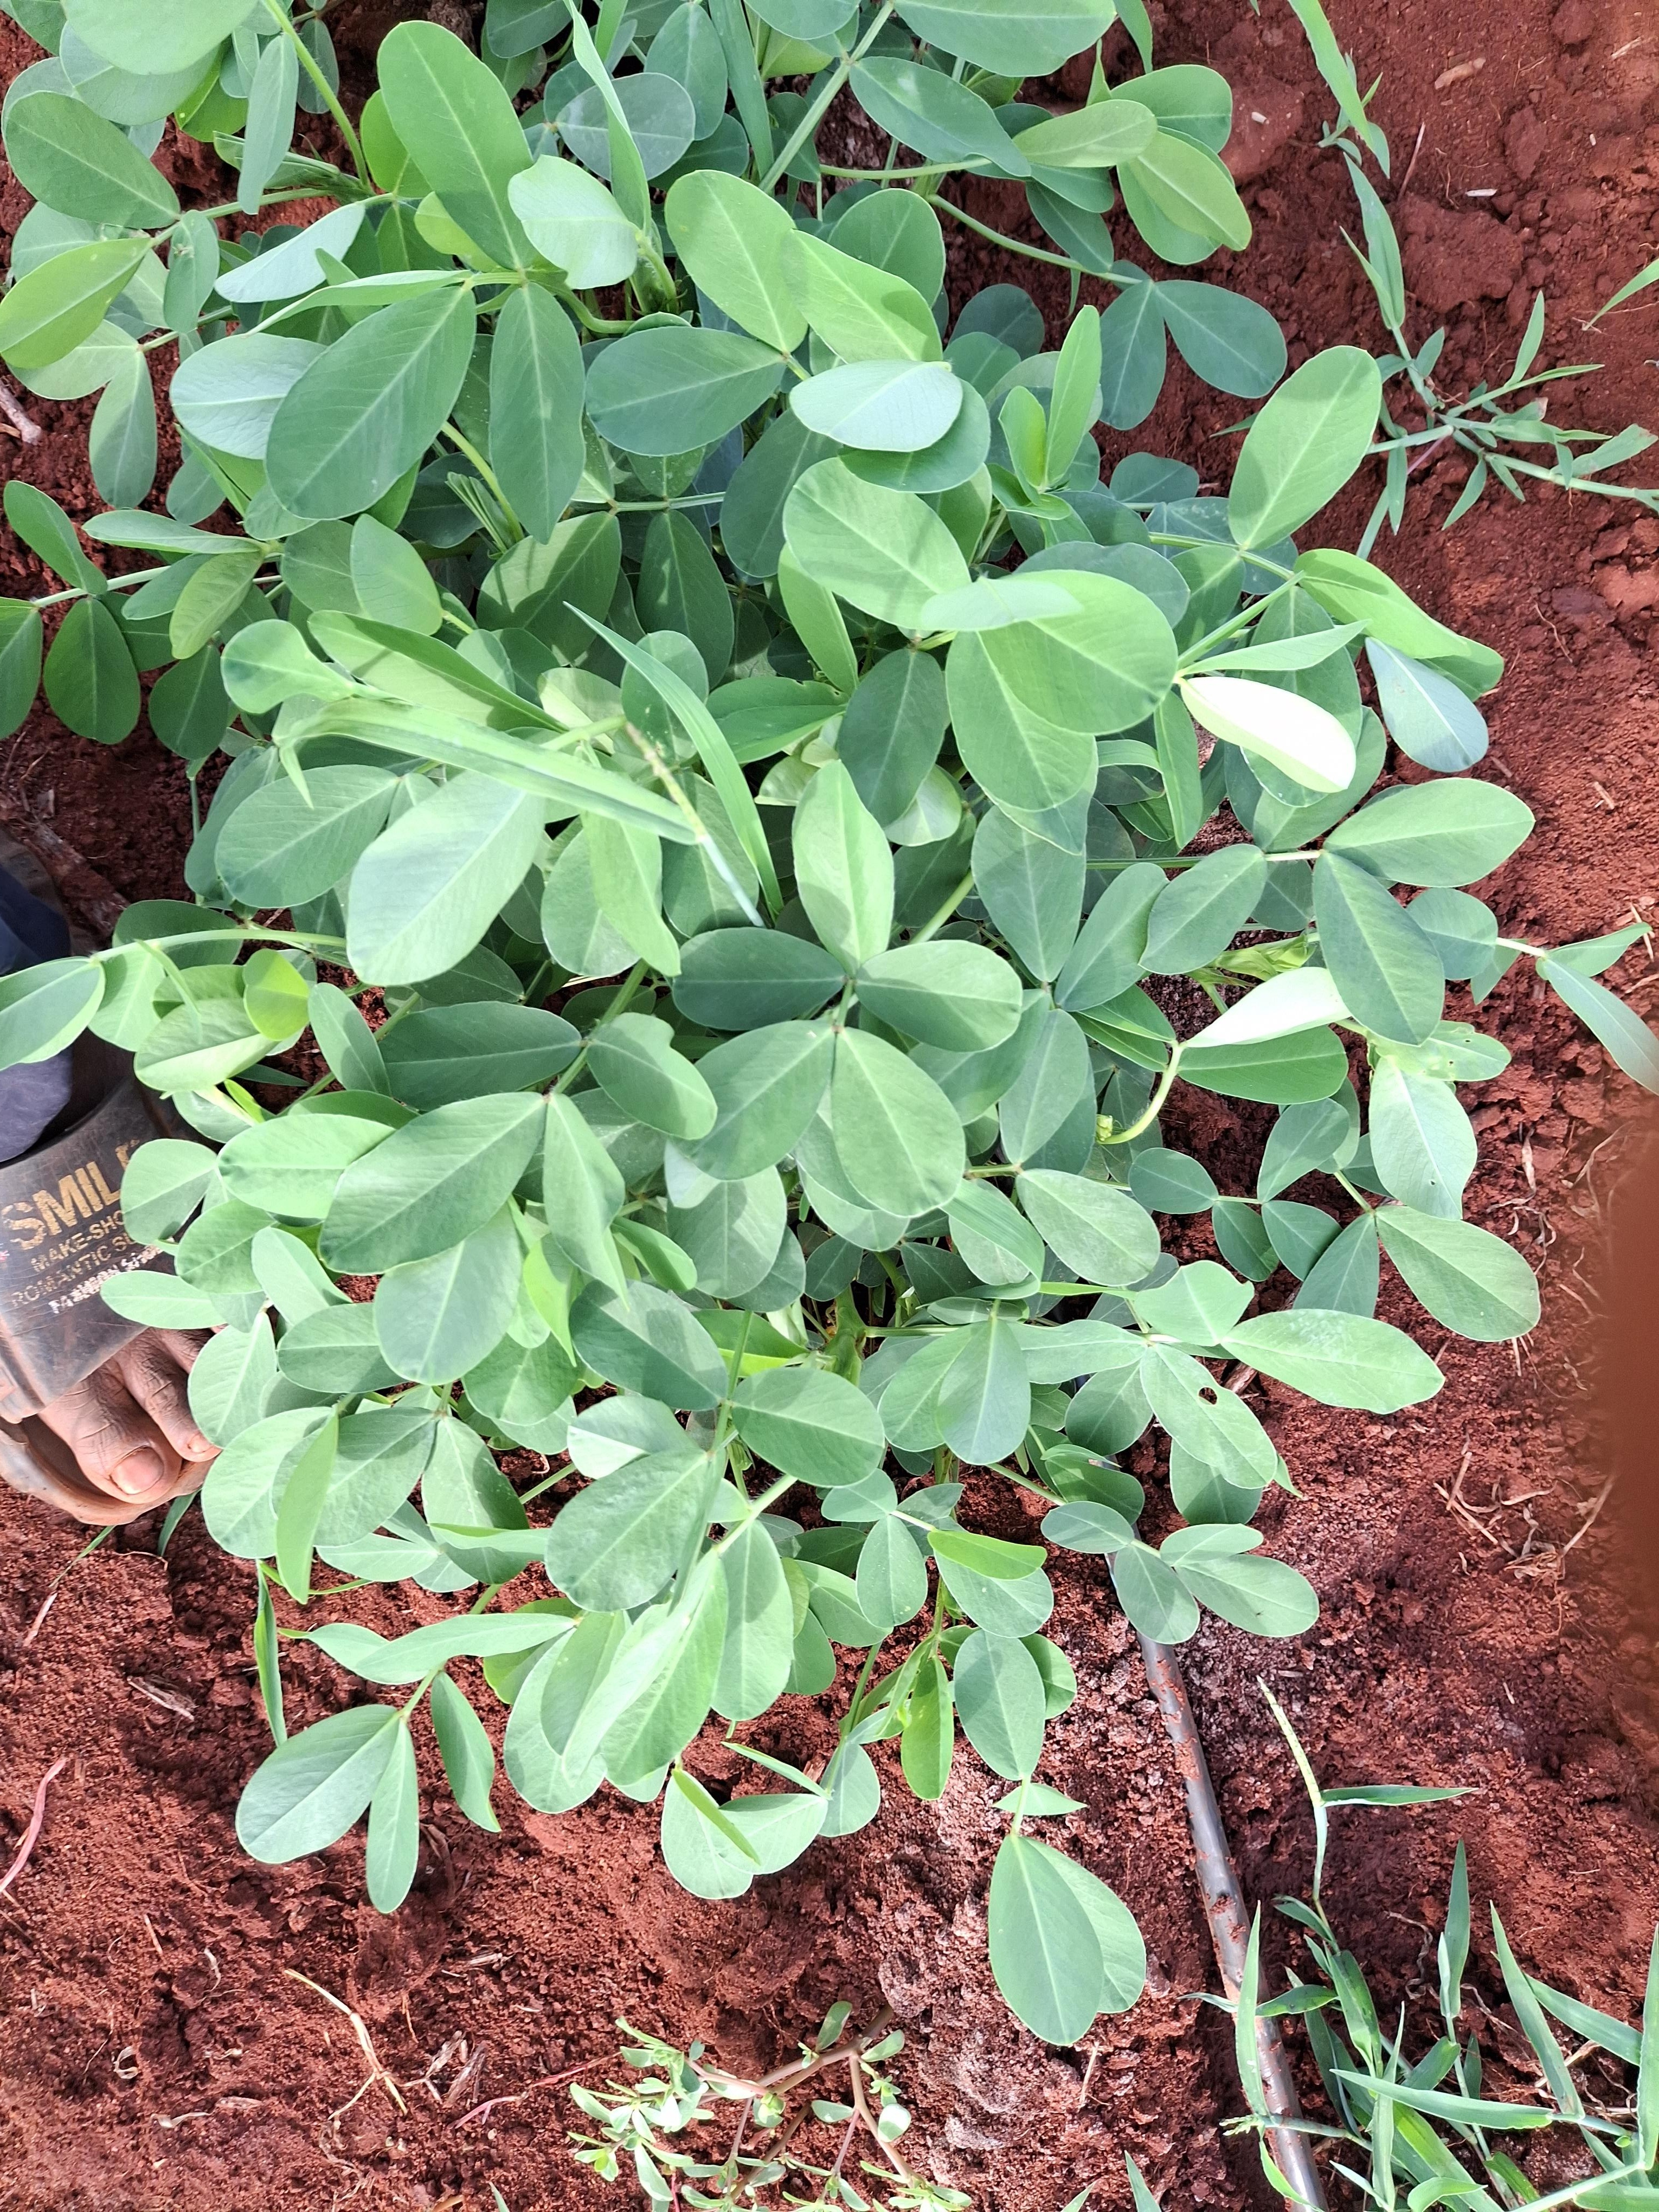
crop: groundnut
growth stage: flowering
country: Kenya
